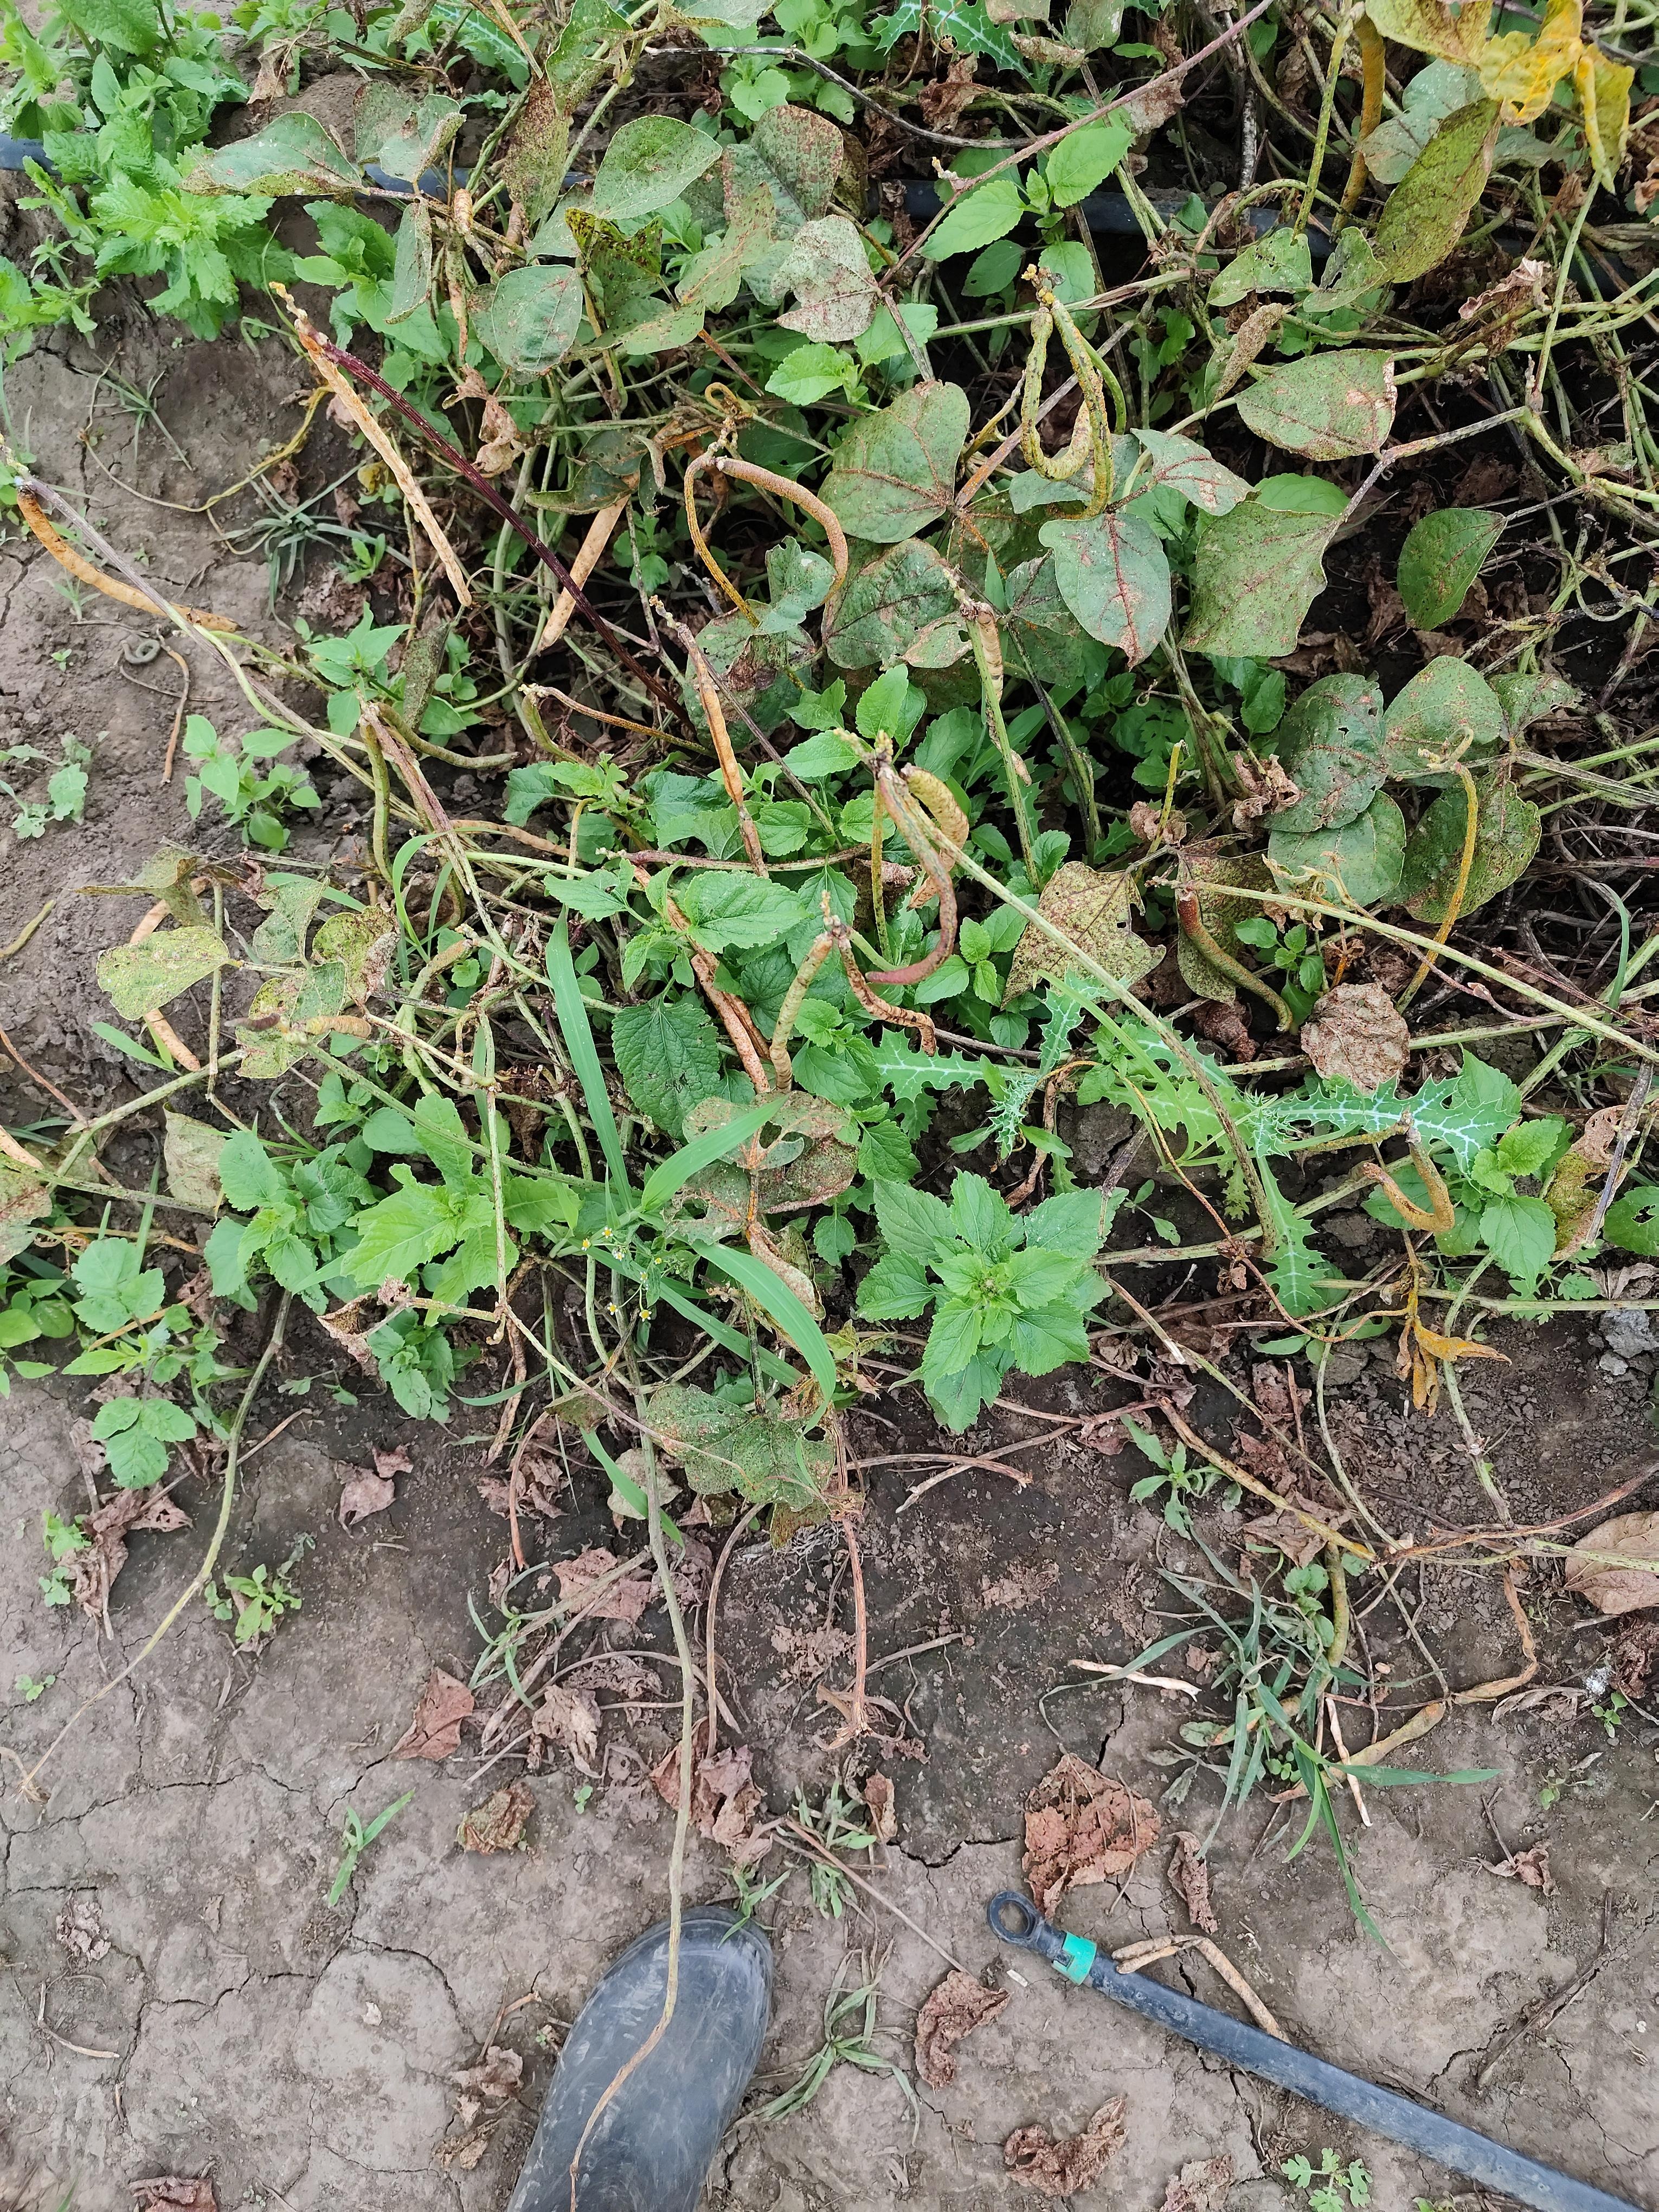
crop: cowpea
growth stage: development pod
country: Tanzania
